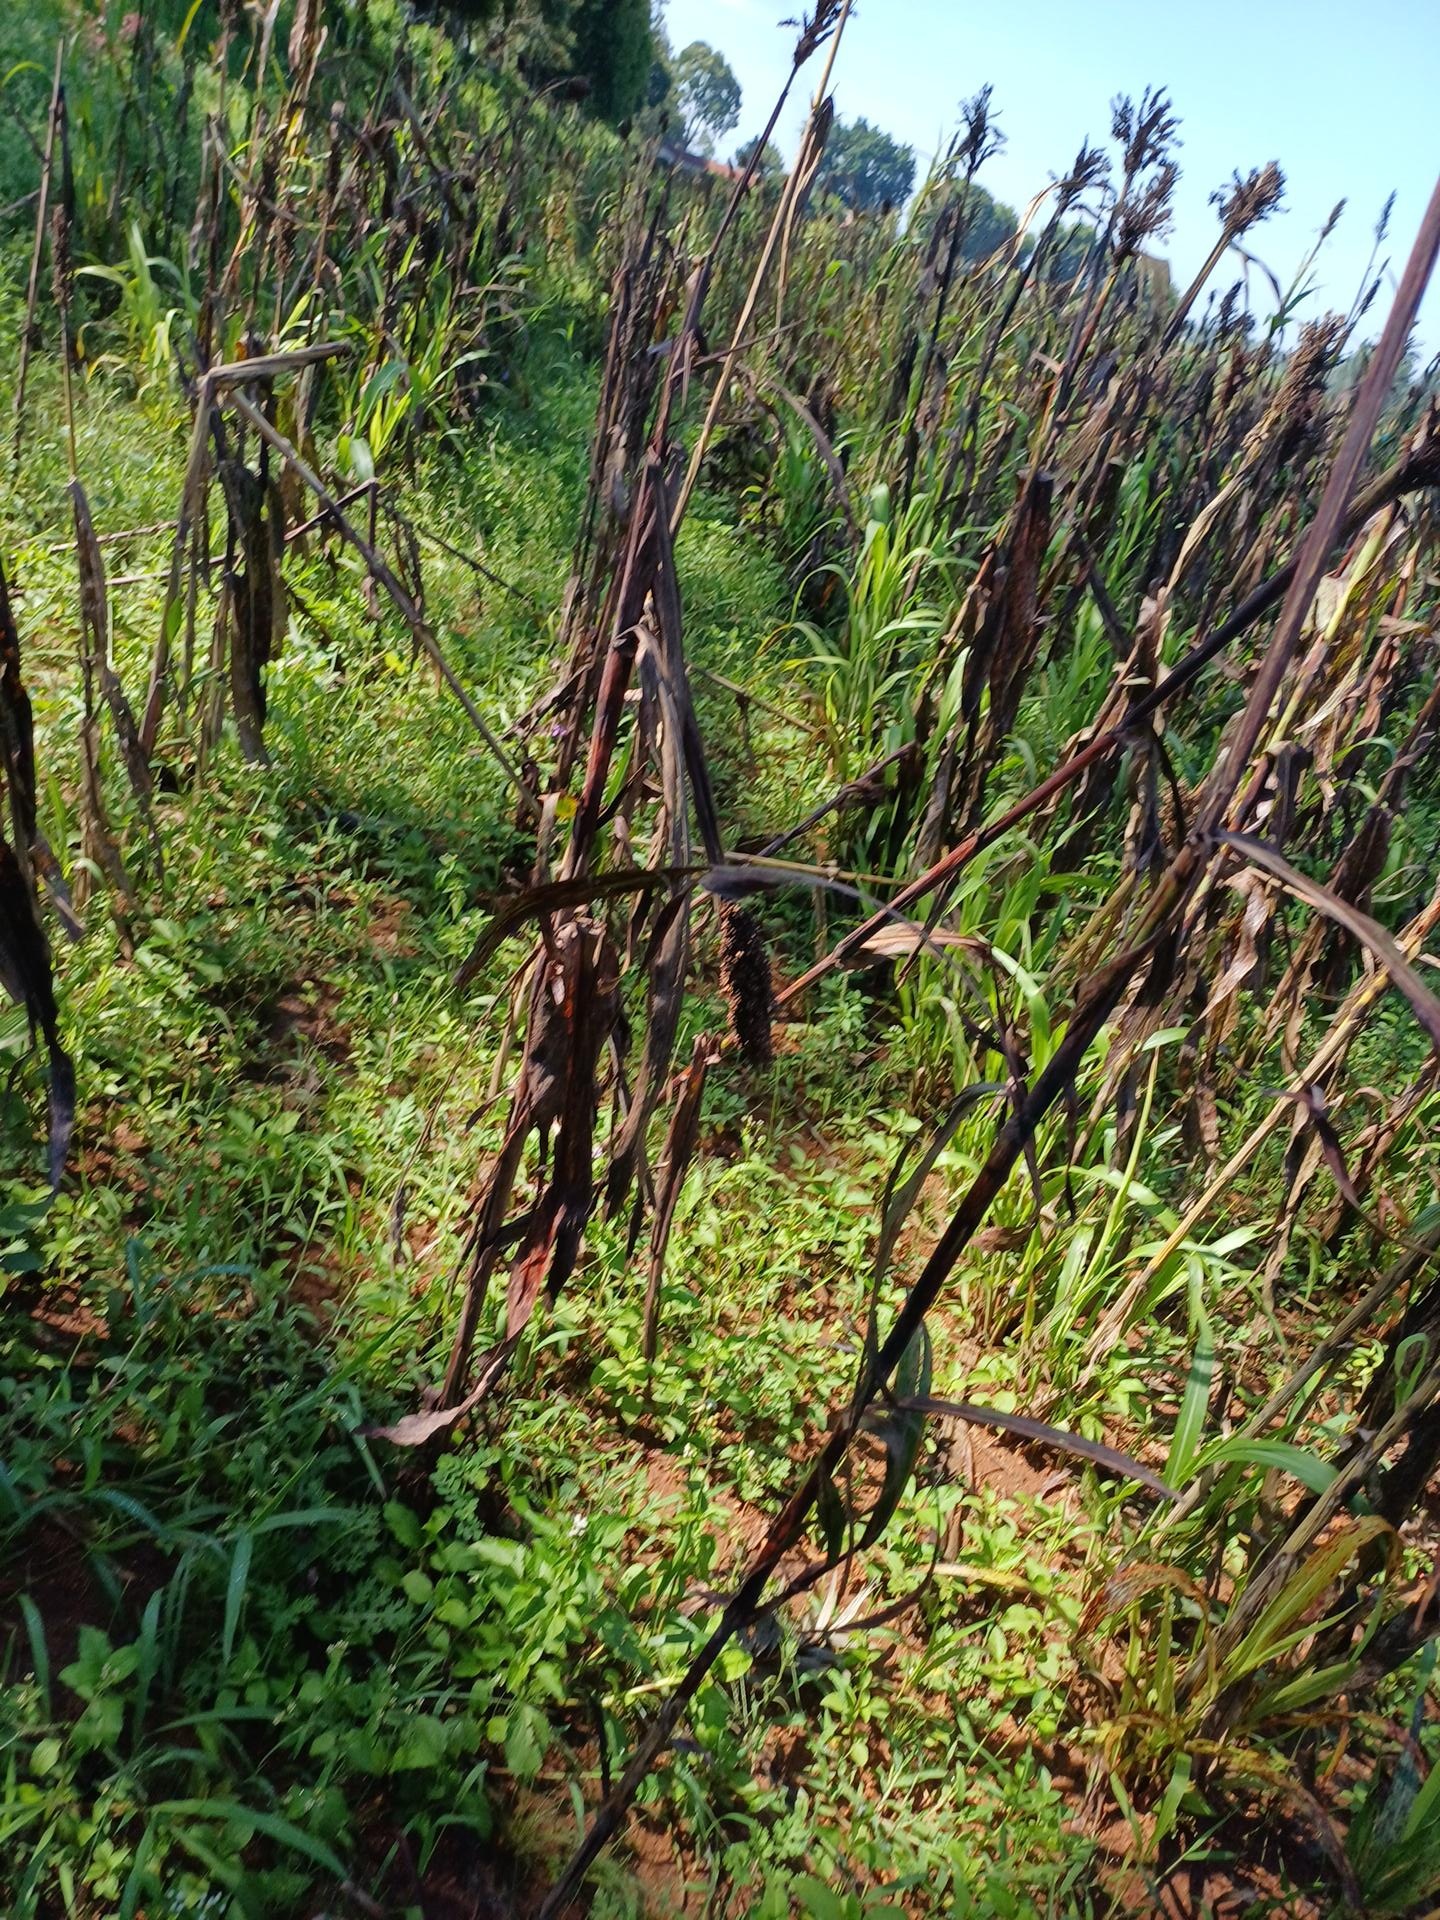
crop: sorghum
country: Kenya
